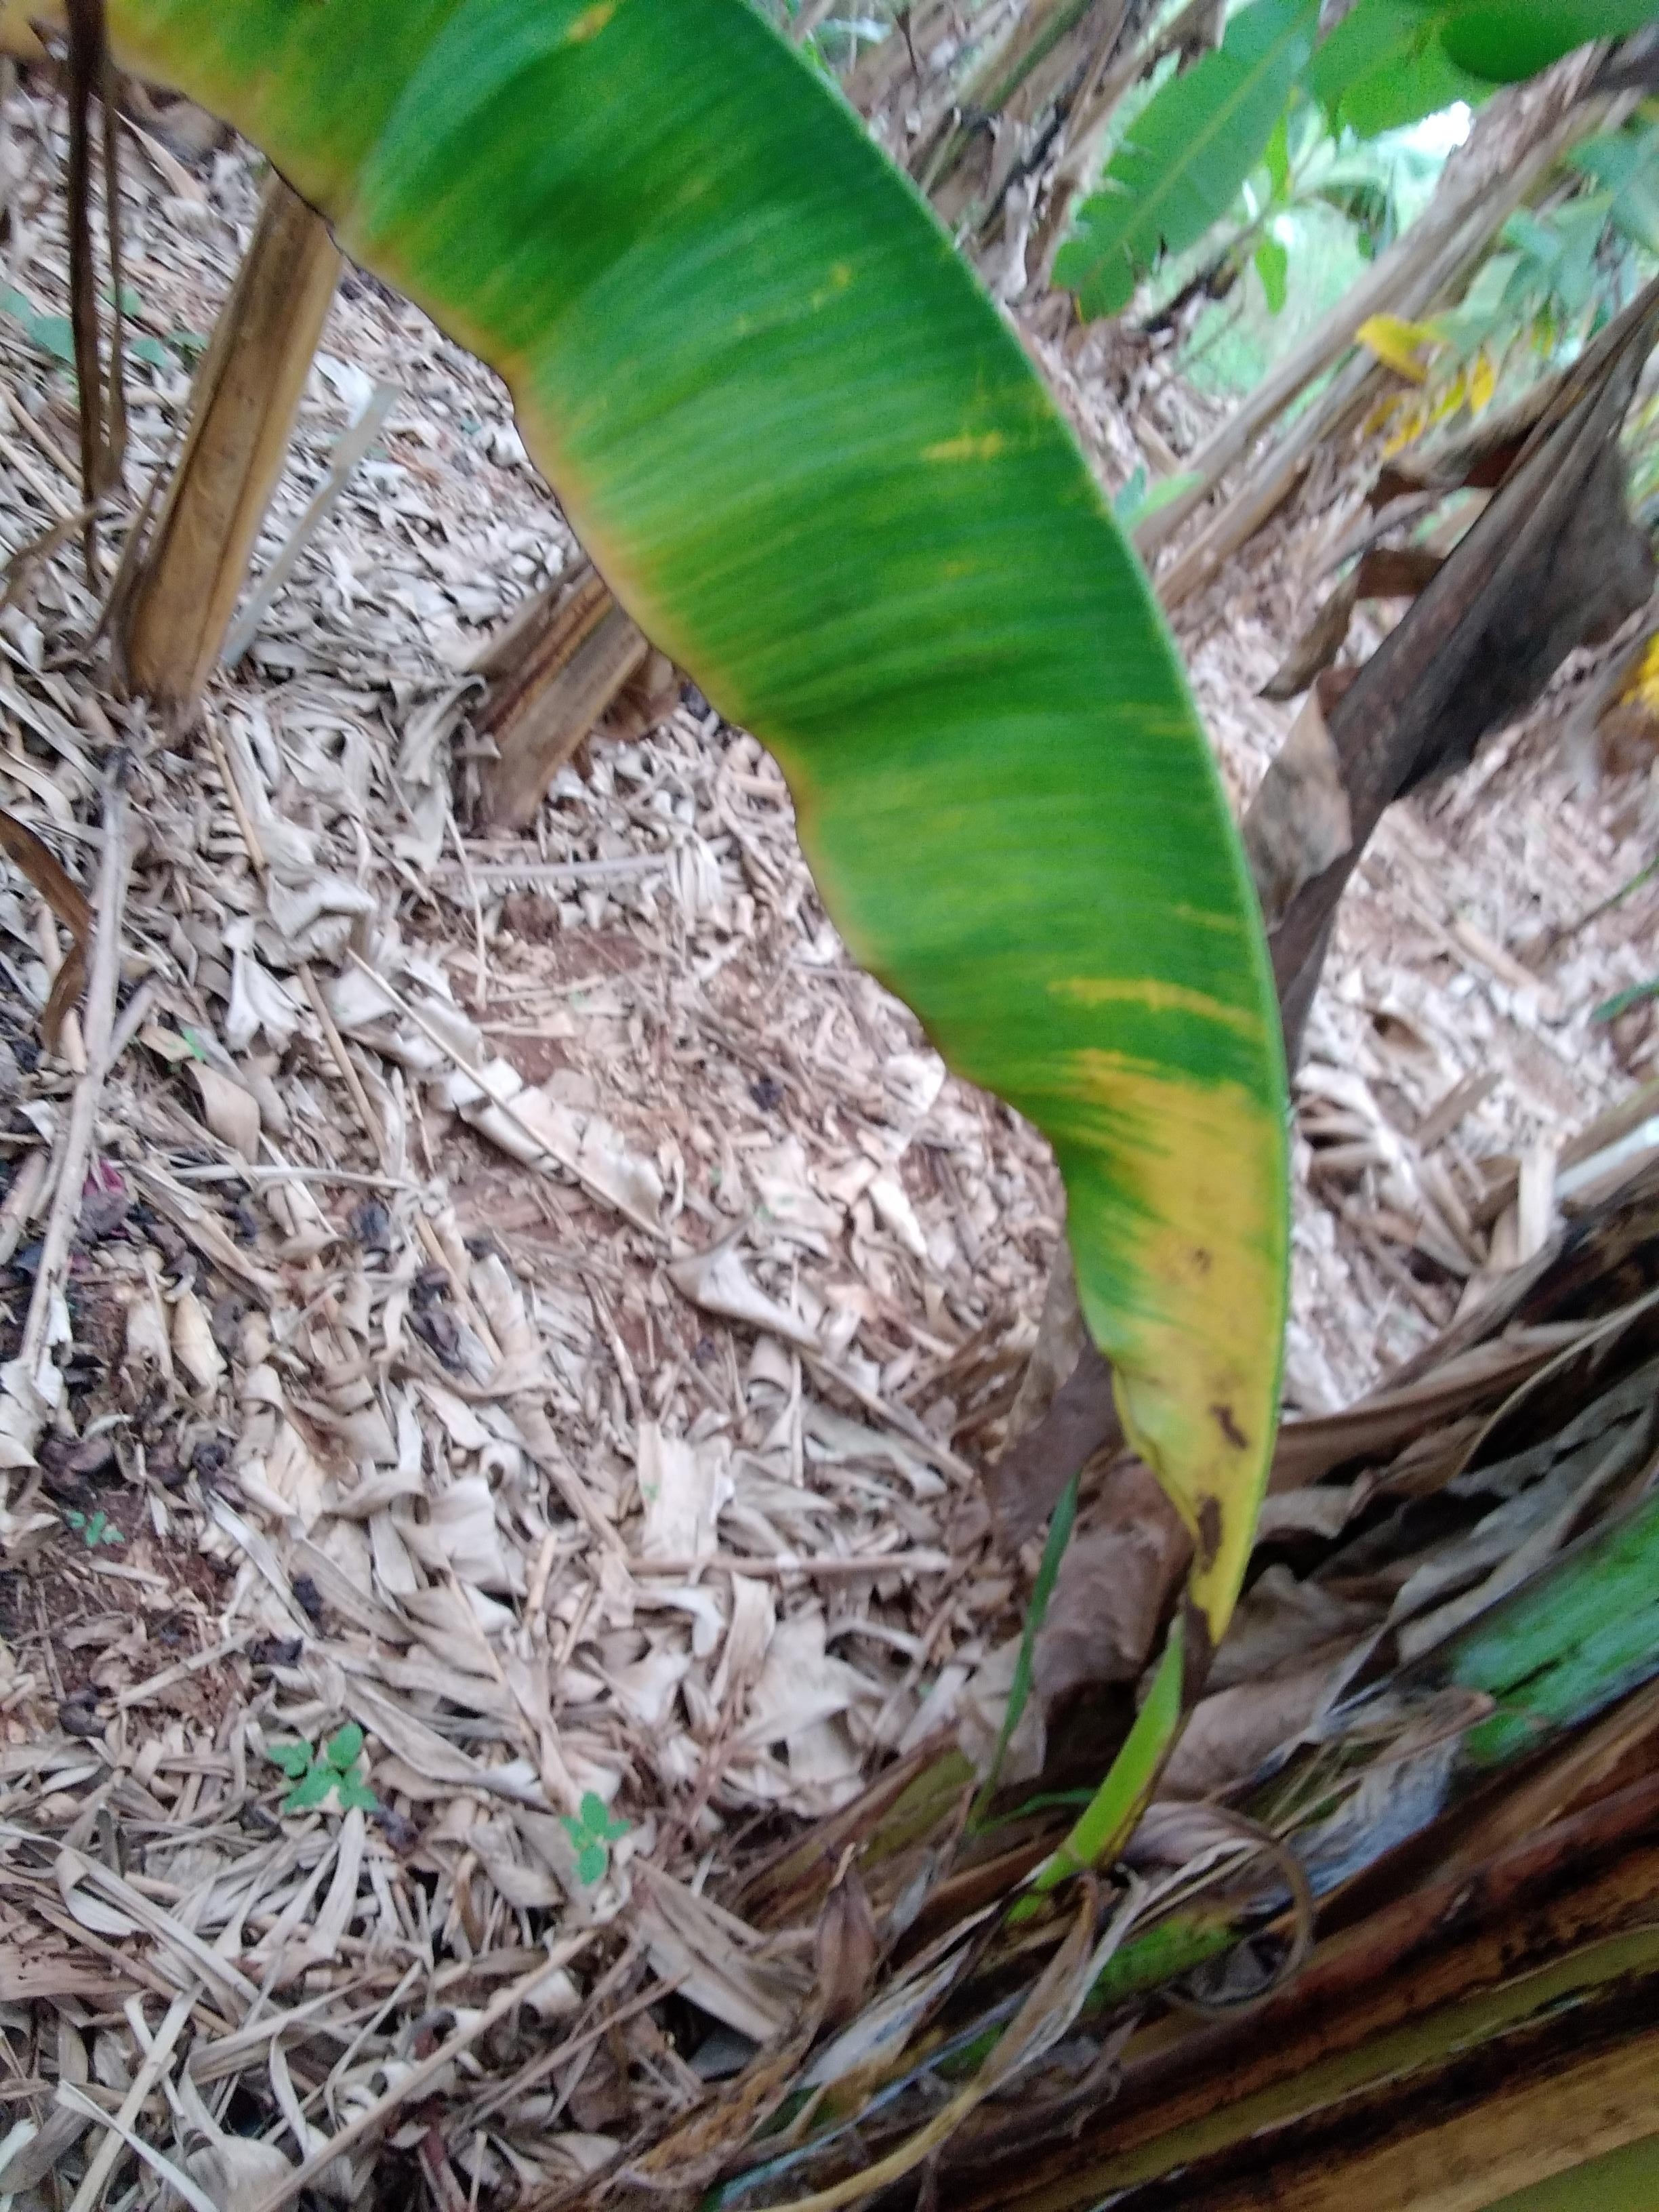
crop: banana
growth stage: vegetative
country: Uganda
